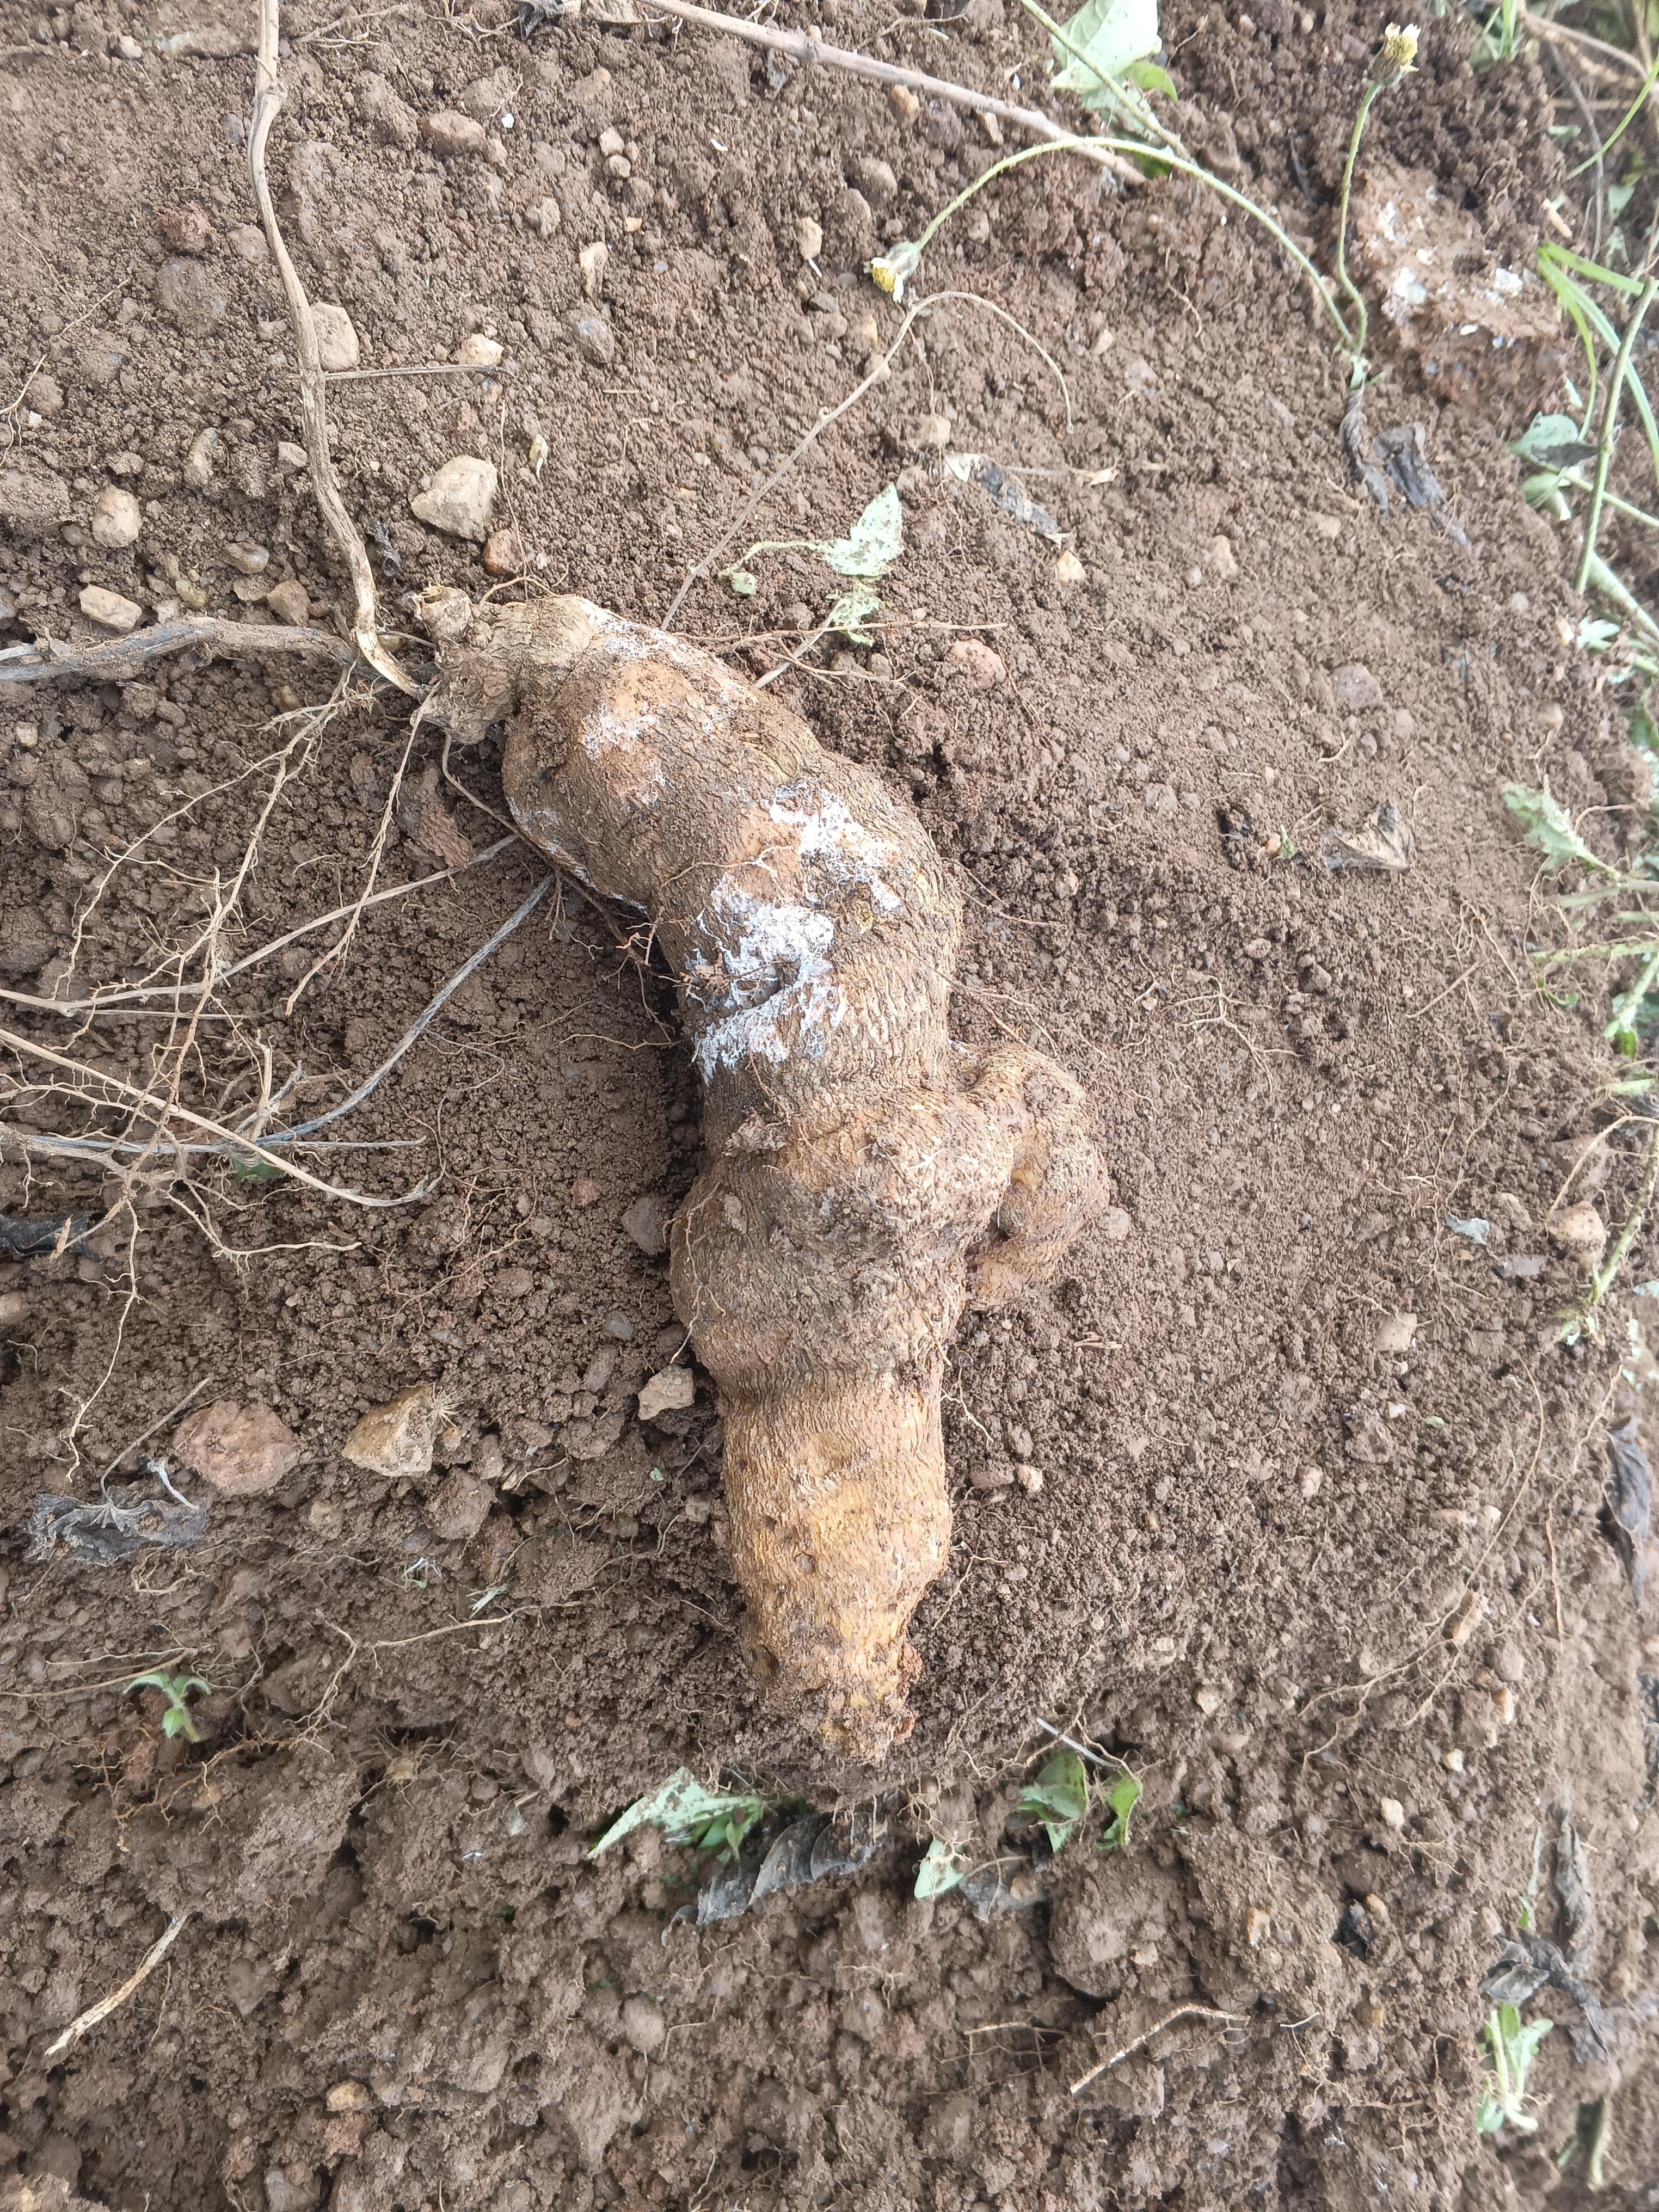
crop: yam
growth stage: harvest
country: Nigeria
